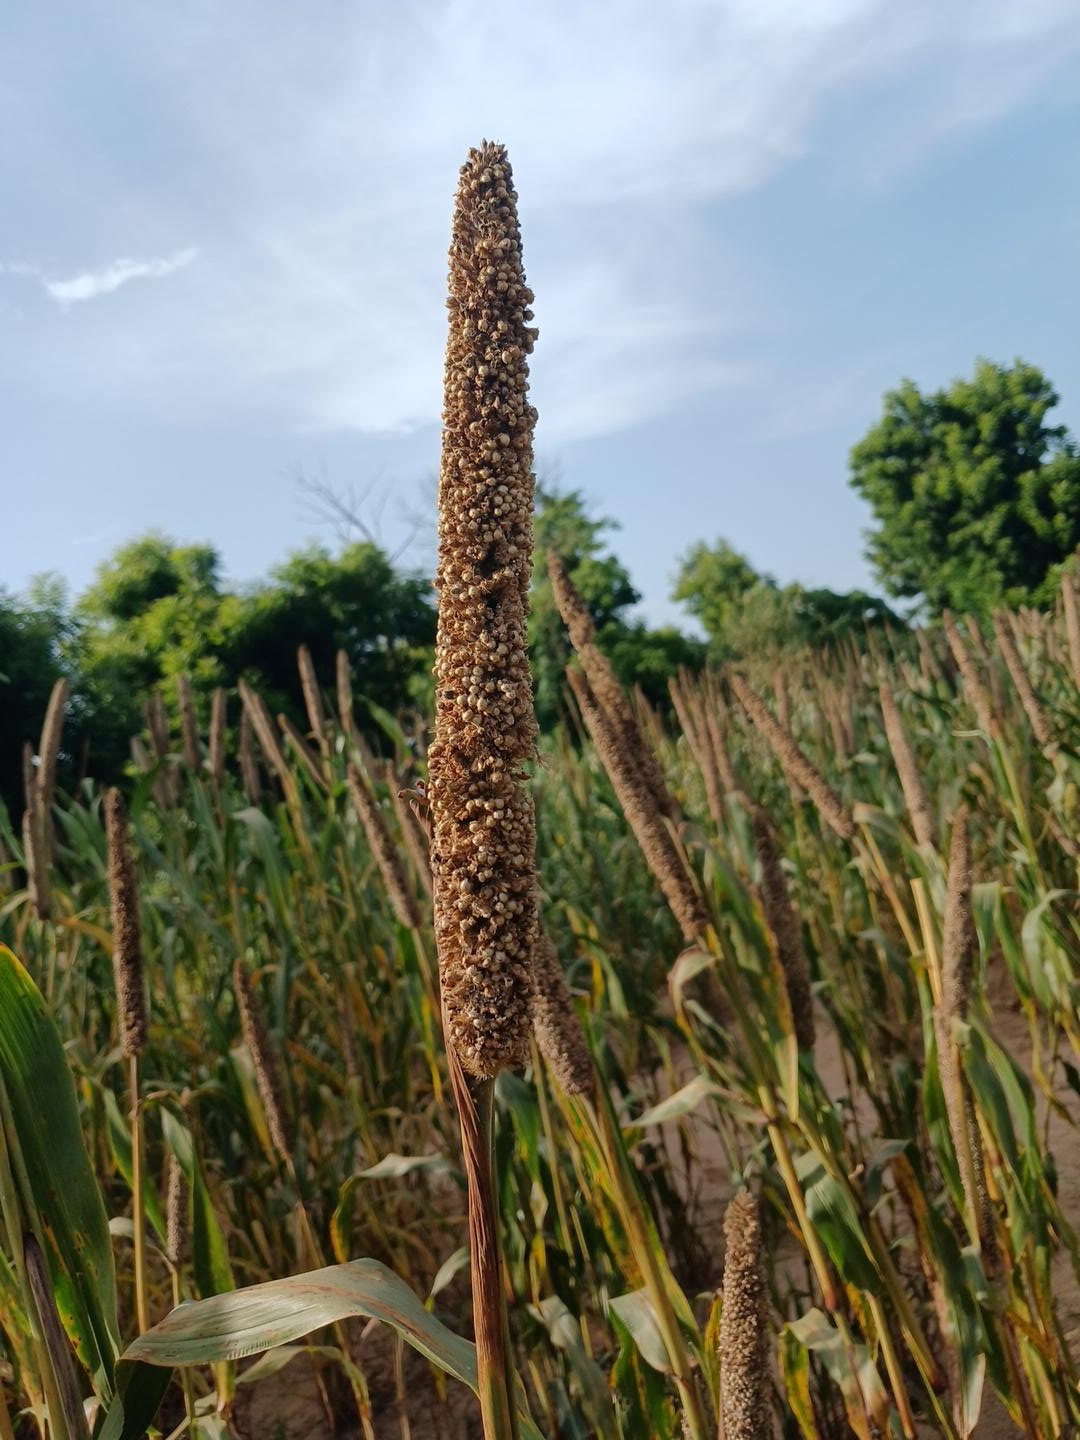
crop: pearl millet
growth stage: maturity
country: Senegal
